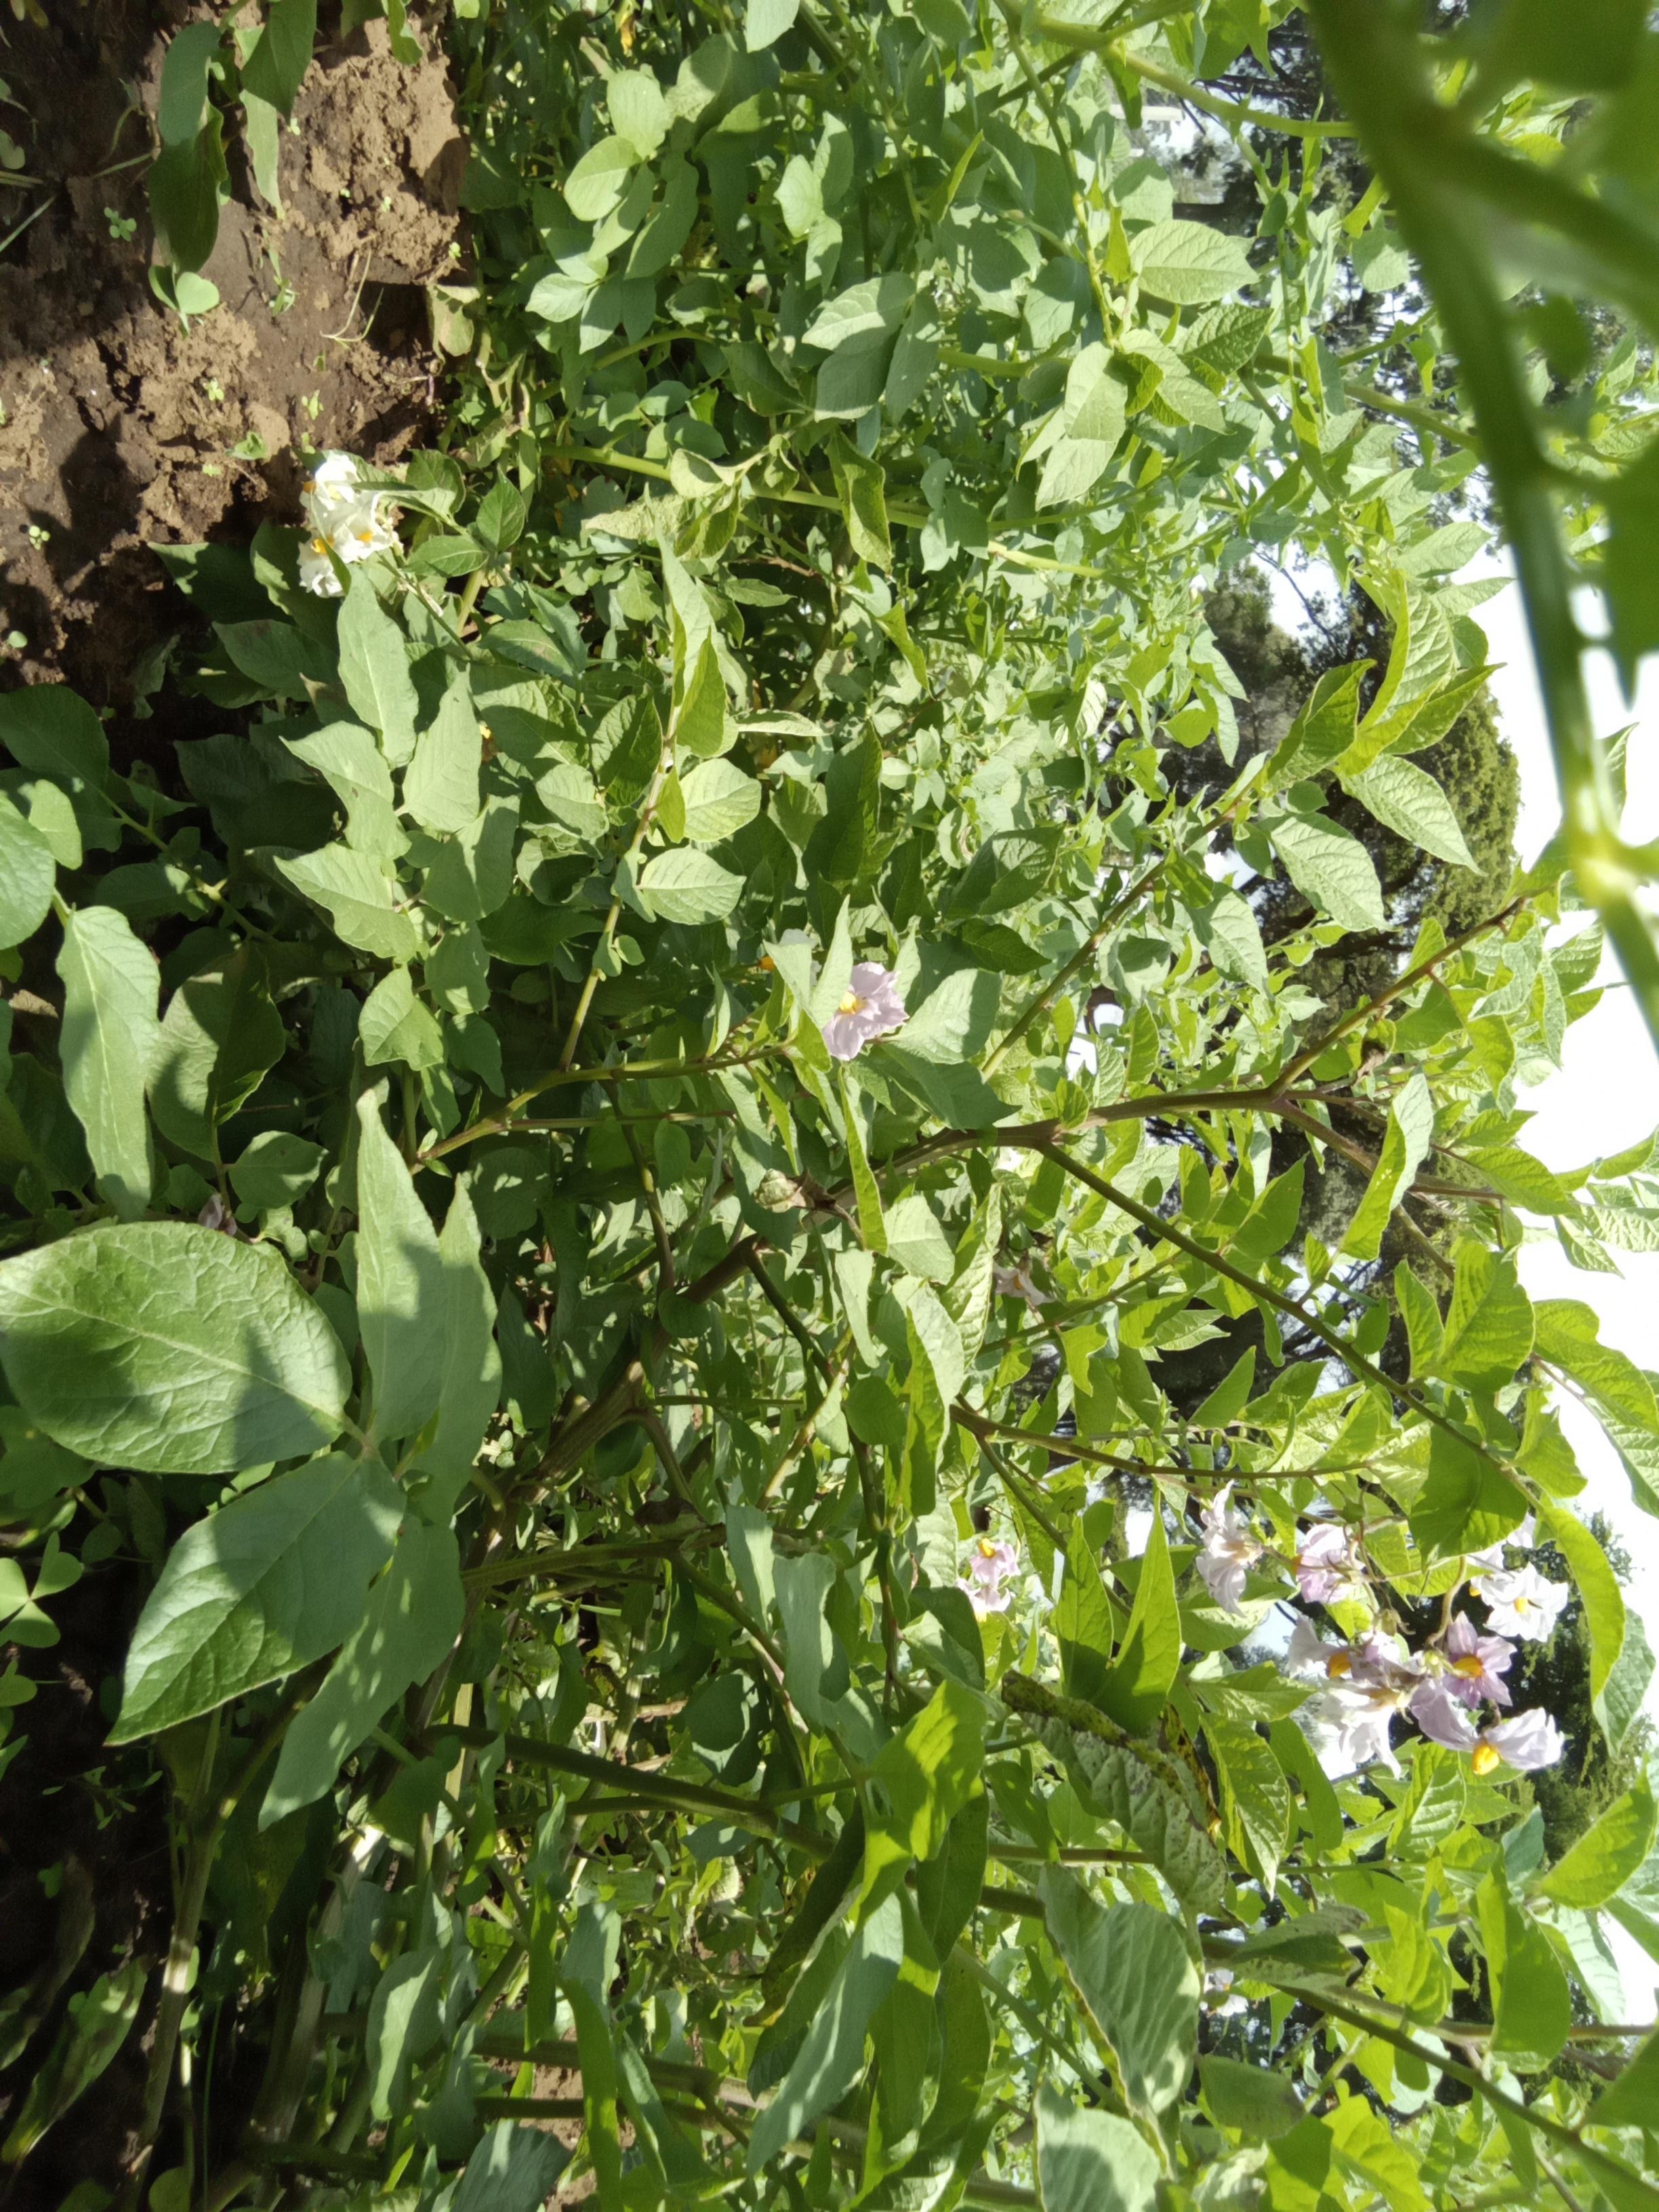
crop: potato
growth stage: flowering
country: Kenya
